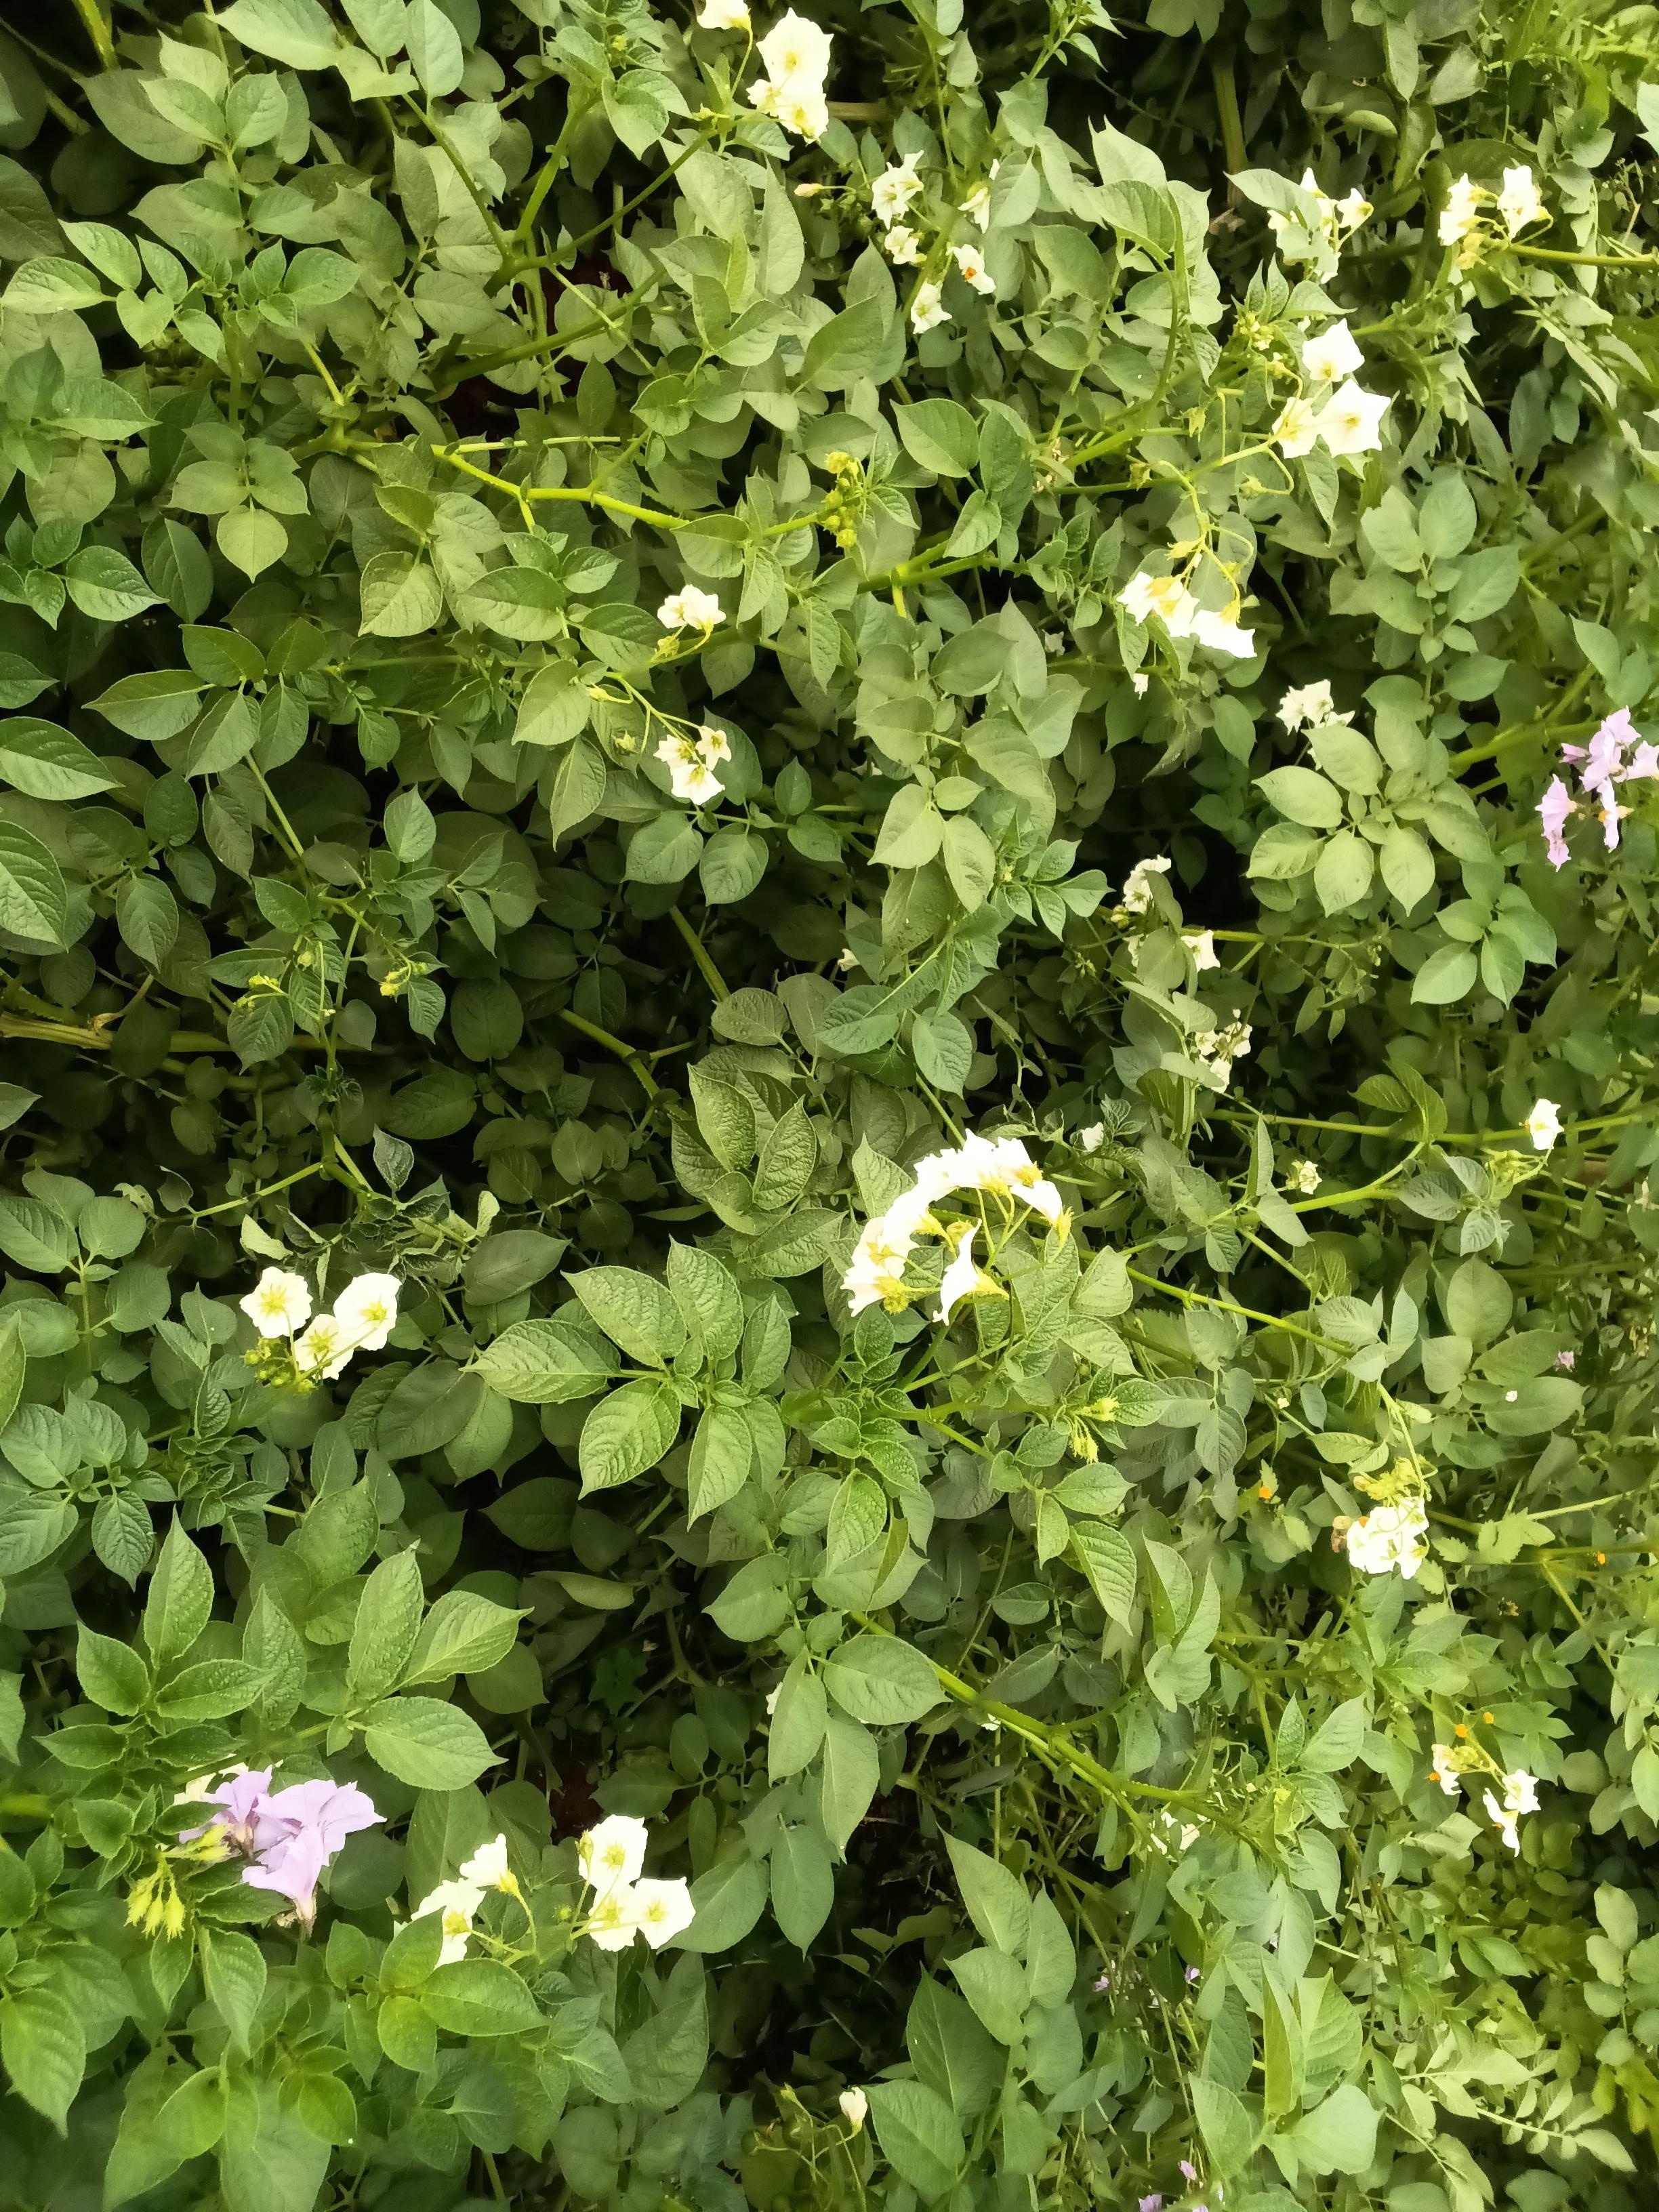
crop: potato
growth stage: maturity
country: Kenya
